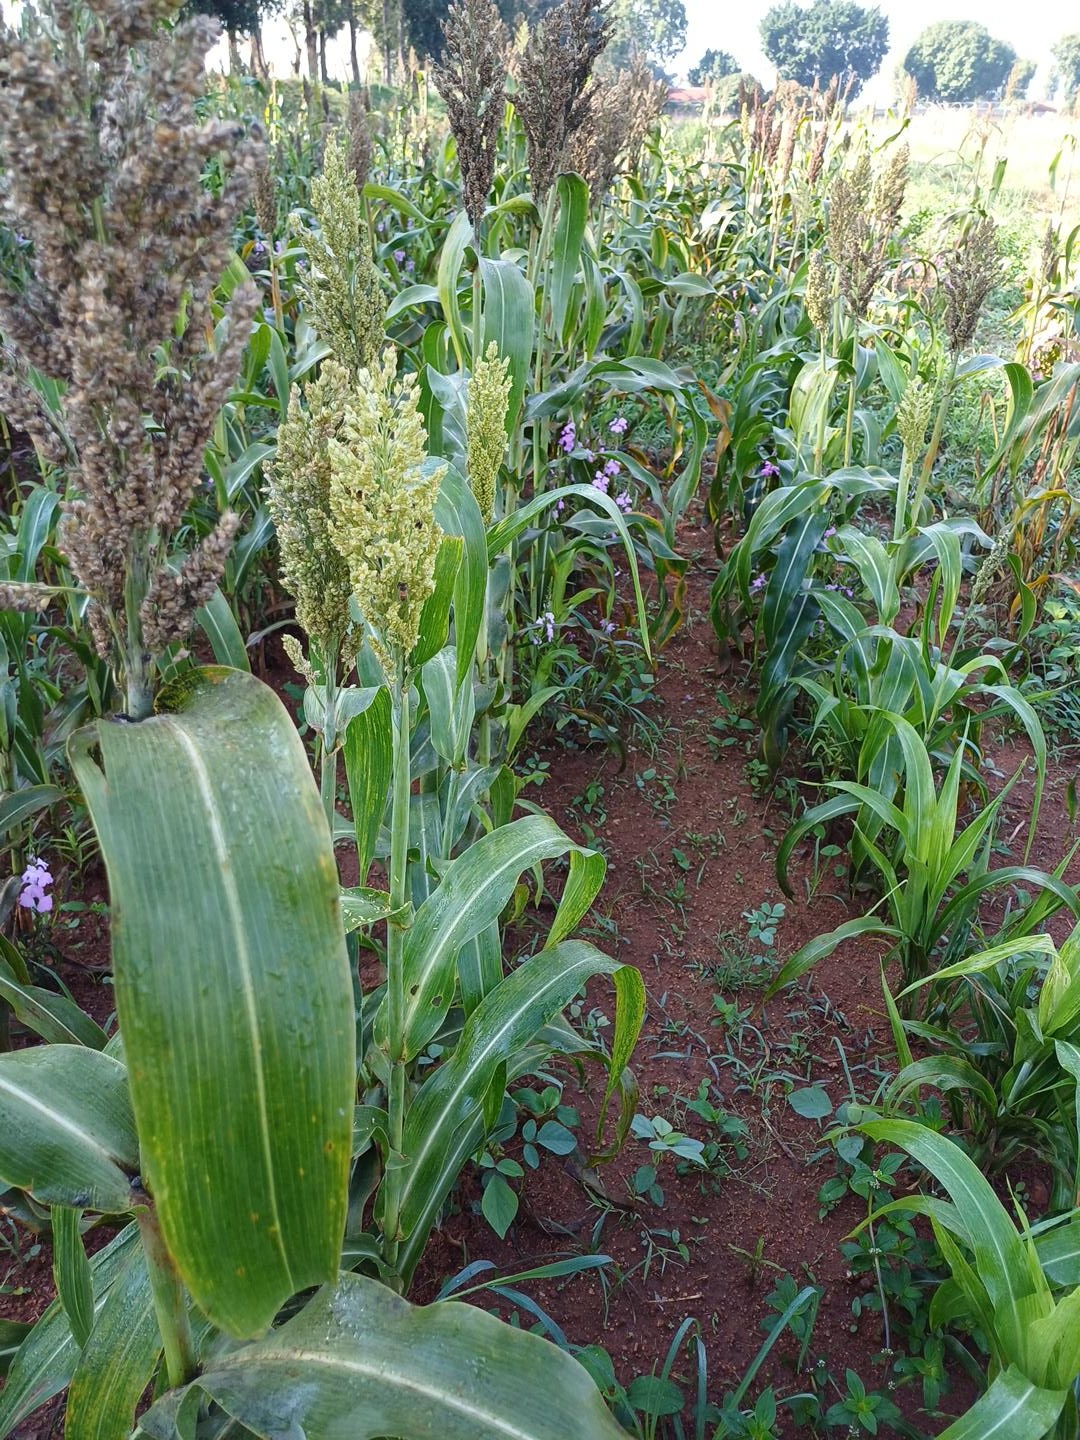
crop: sorghum
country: Kenya
